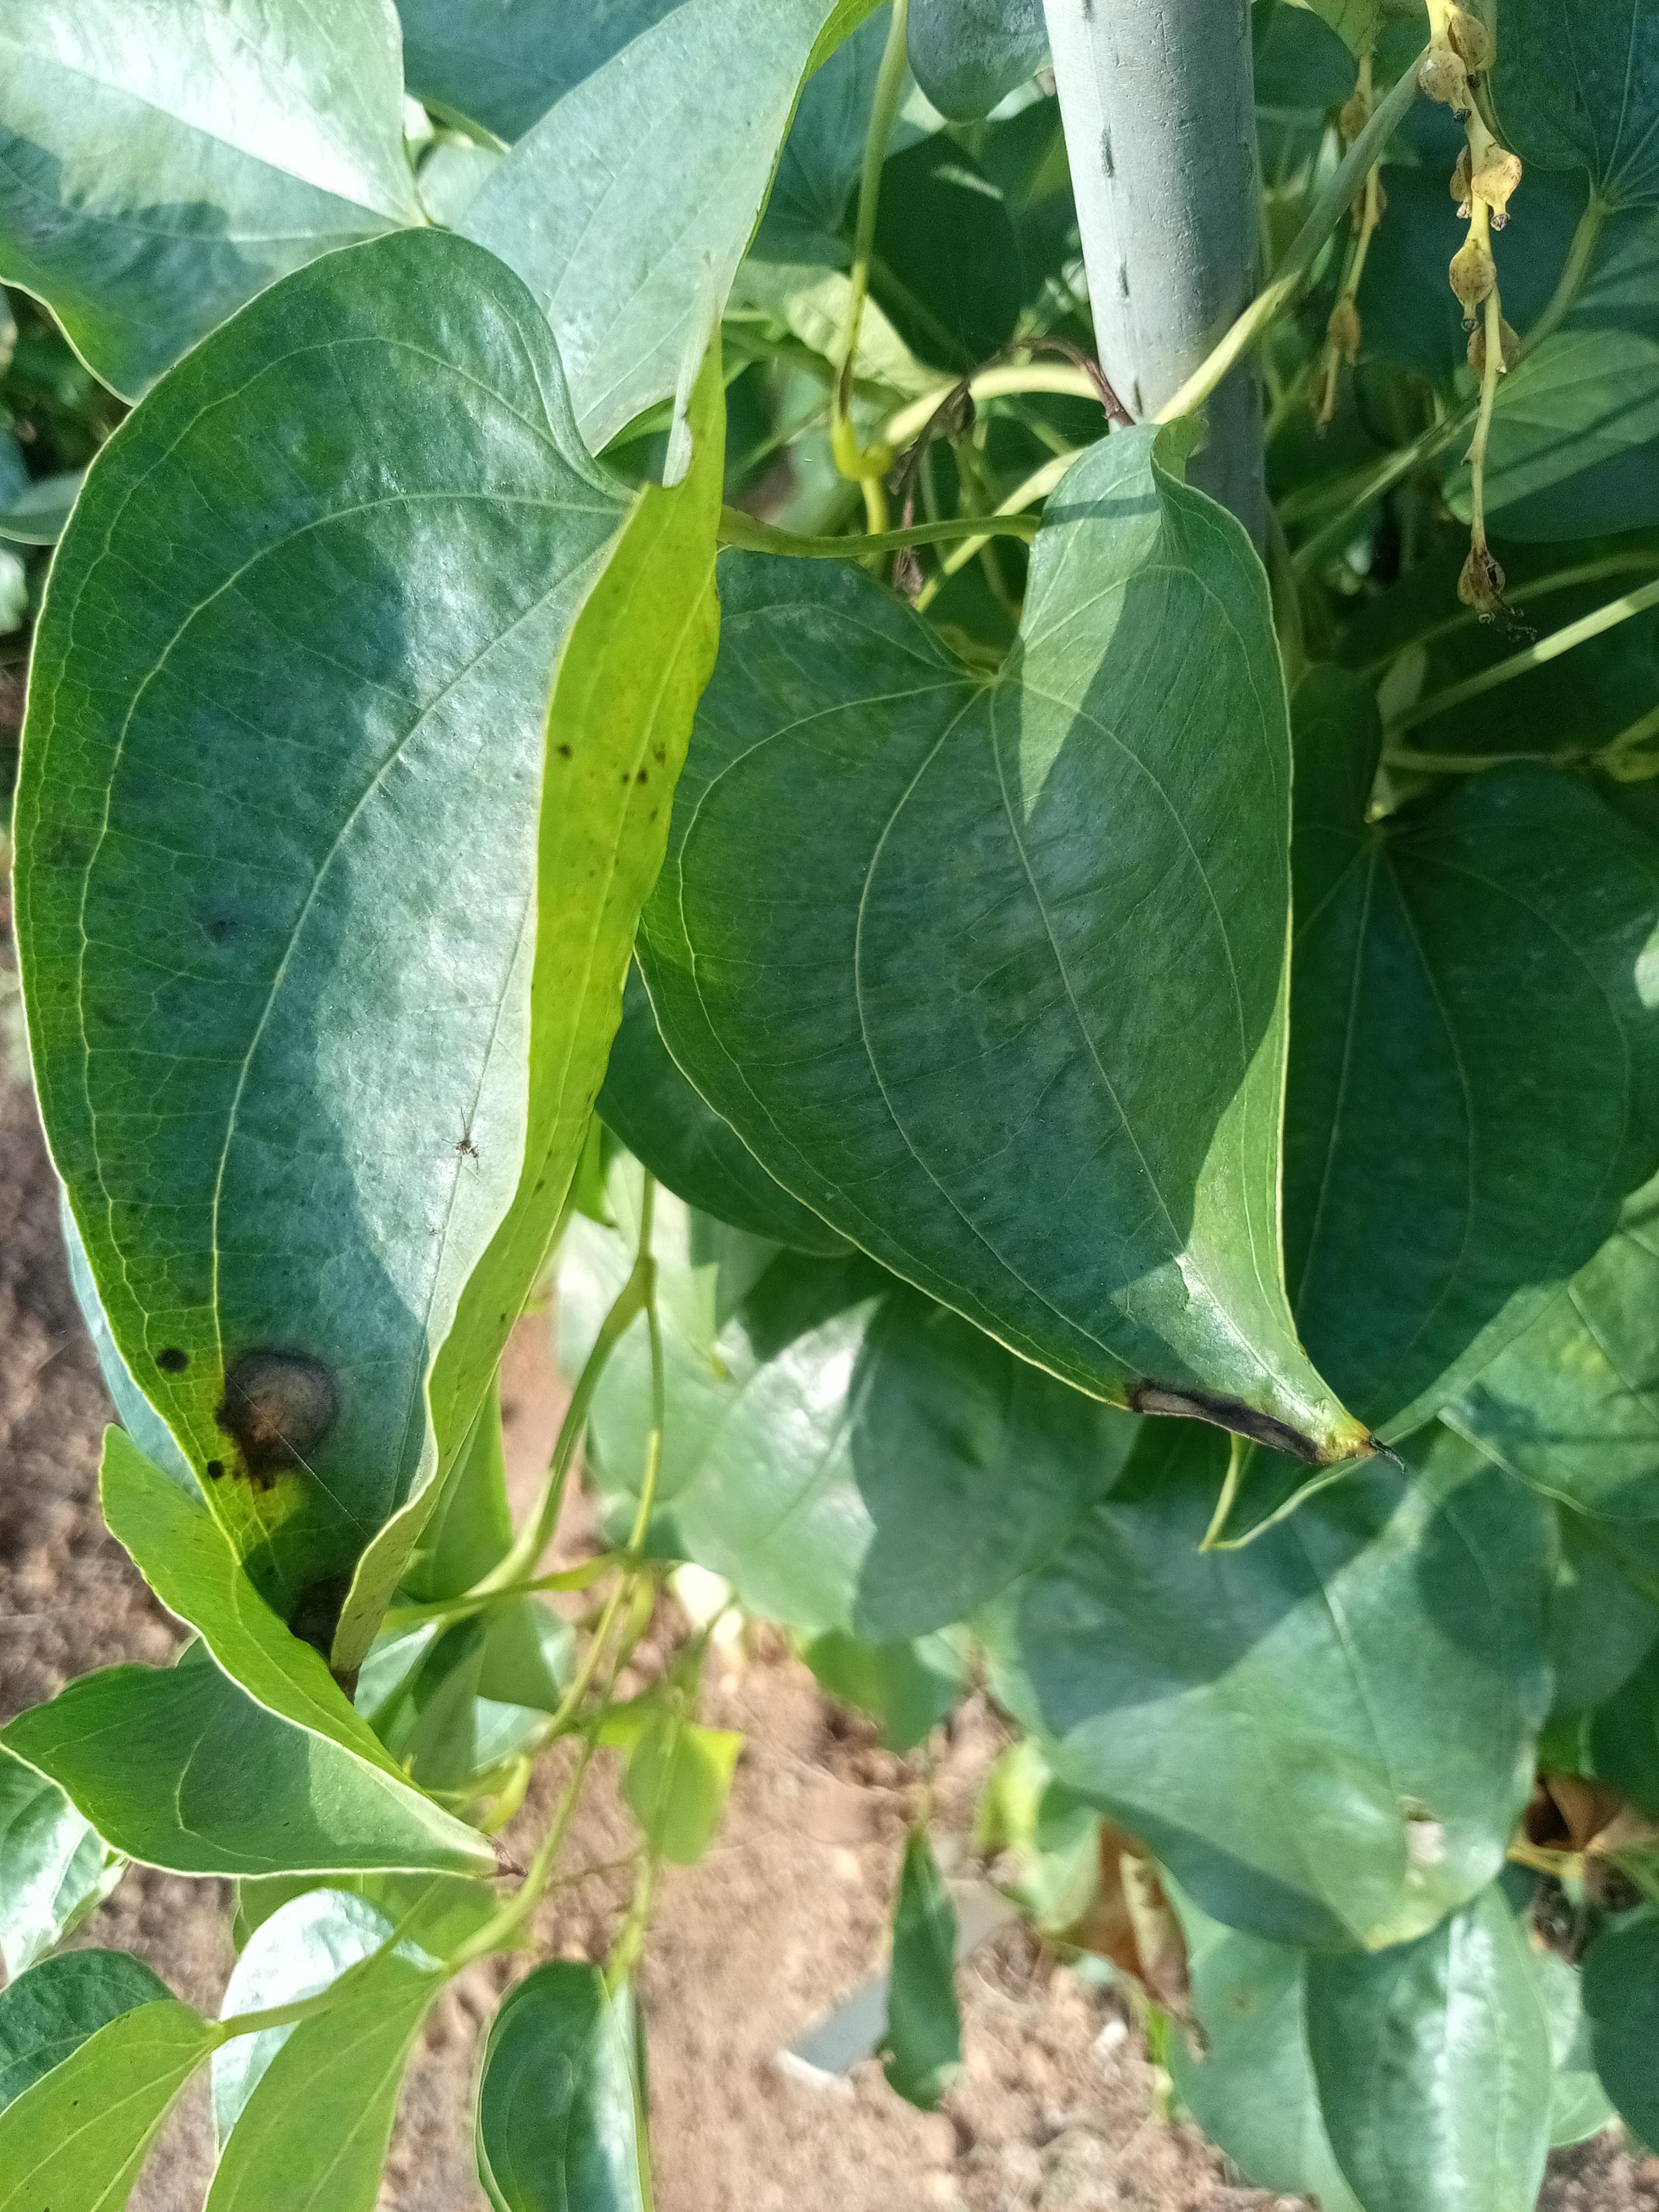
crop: yam
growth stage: maturity
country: Nigeria
